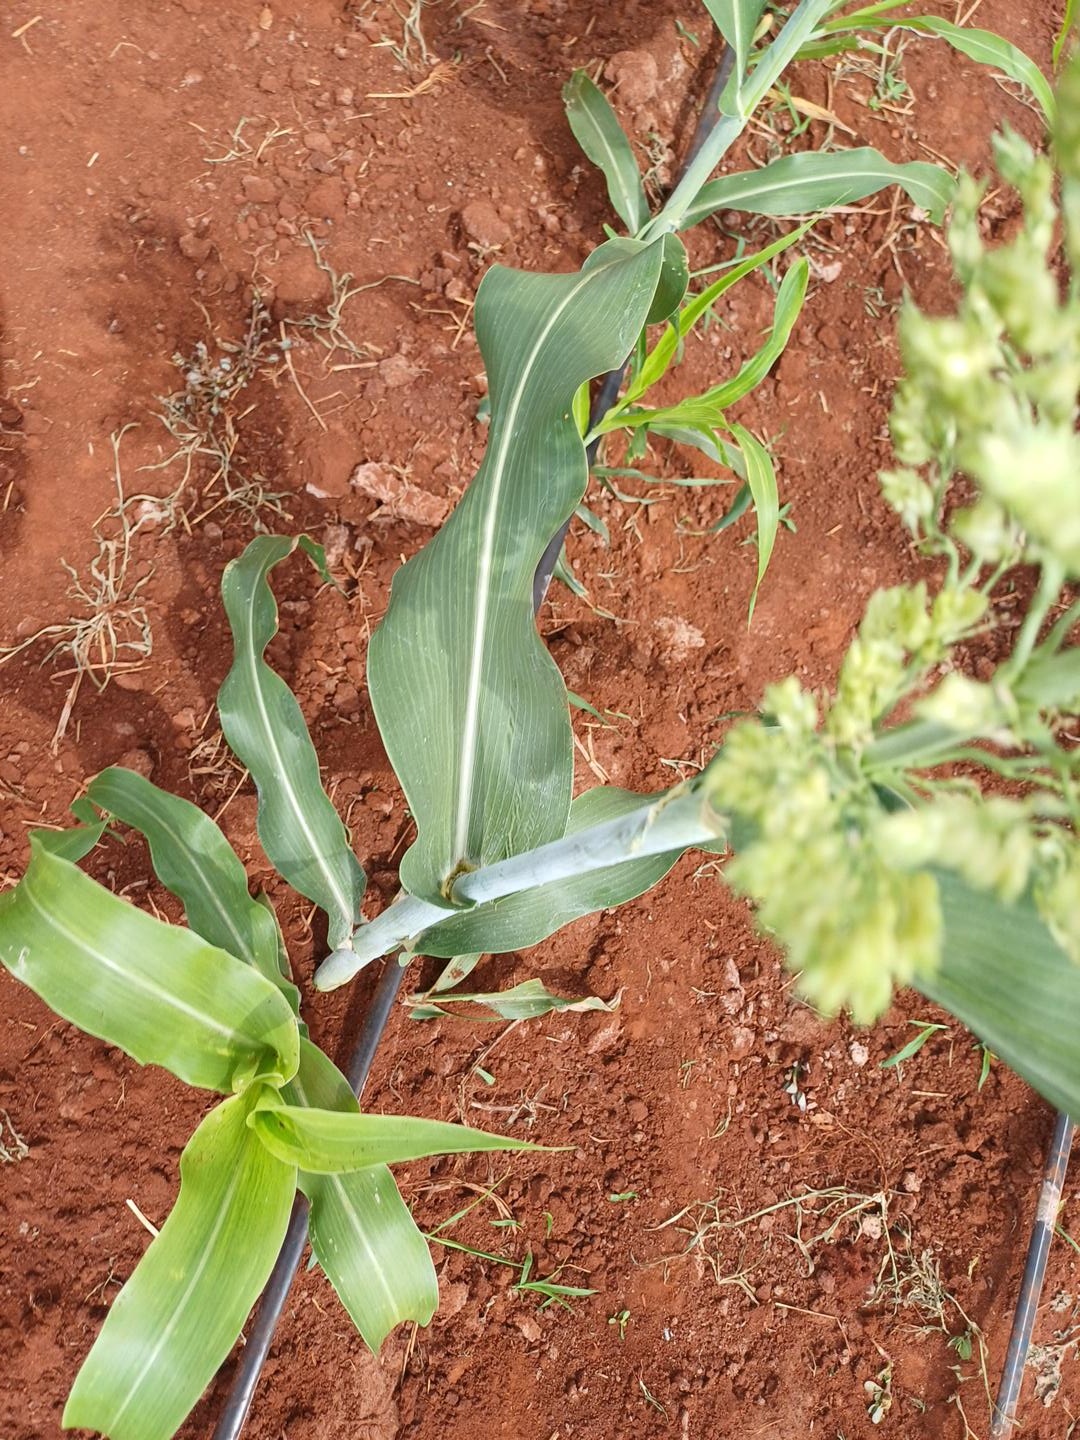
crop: sorghum
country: Kenya
